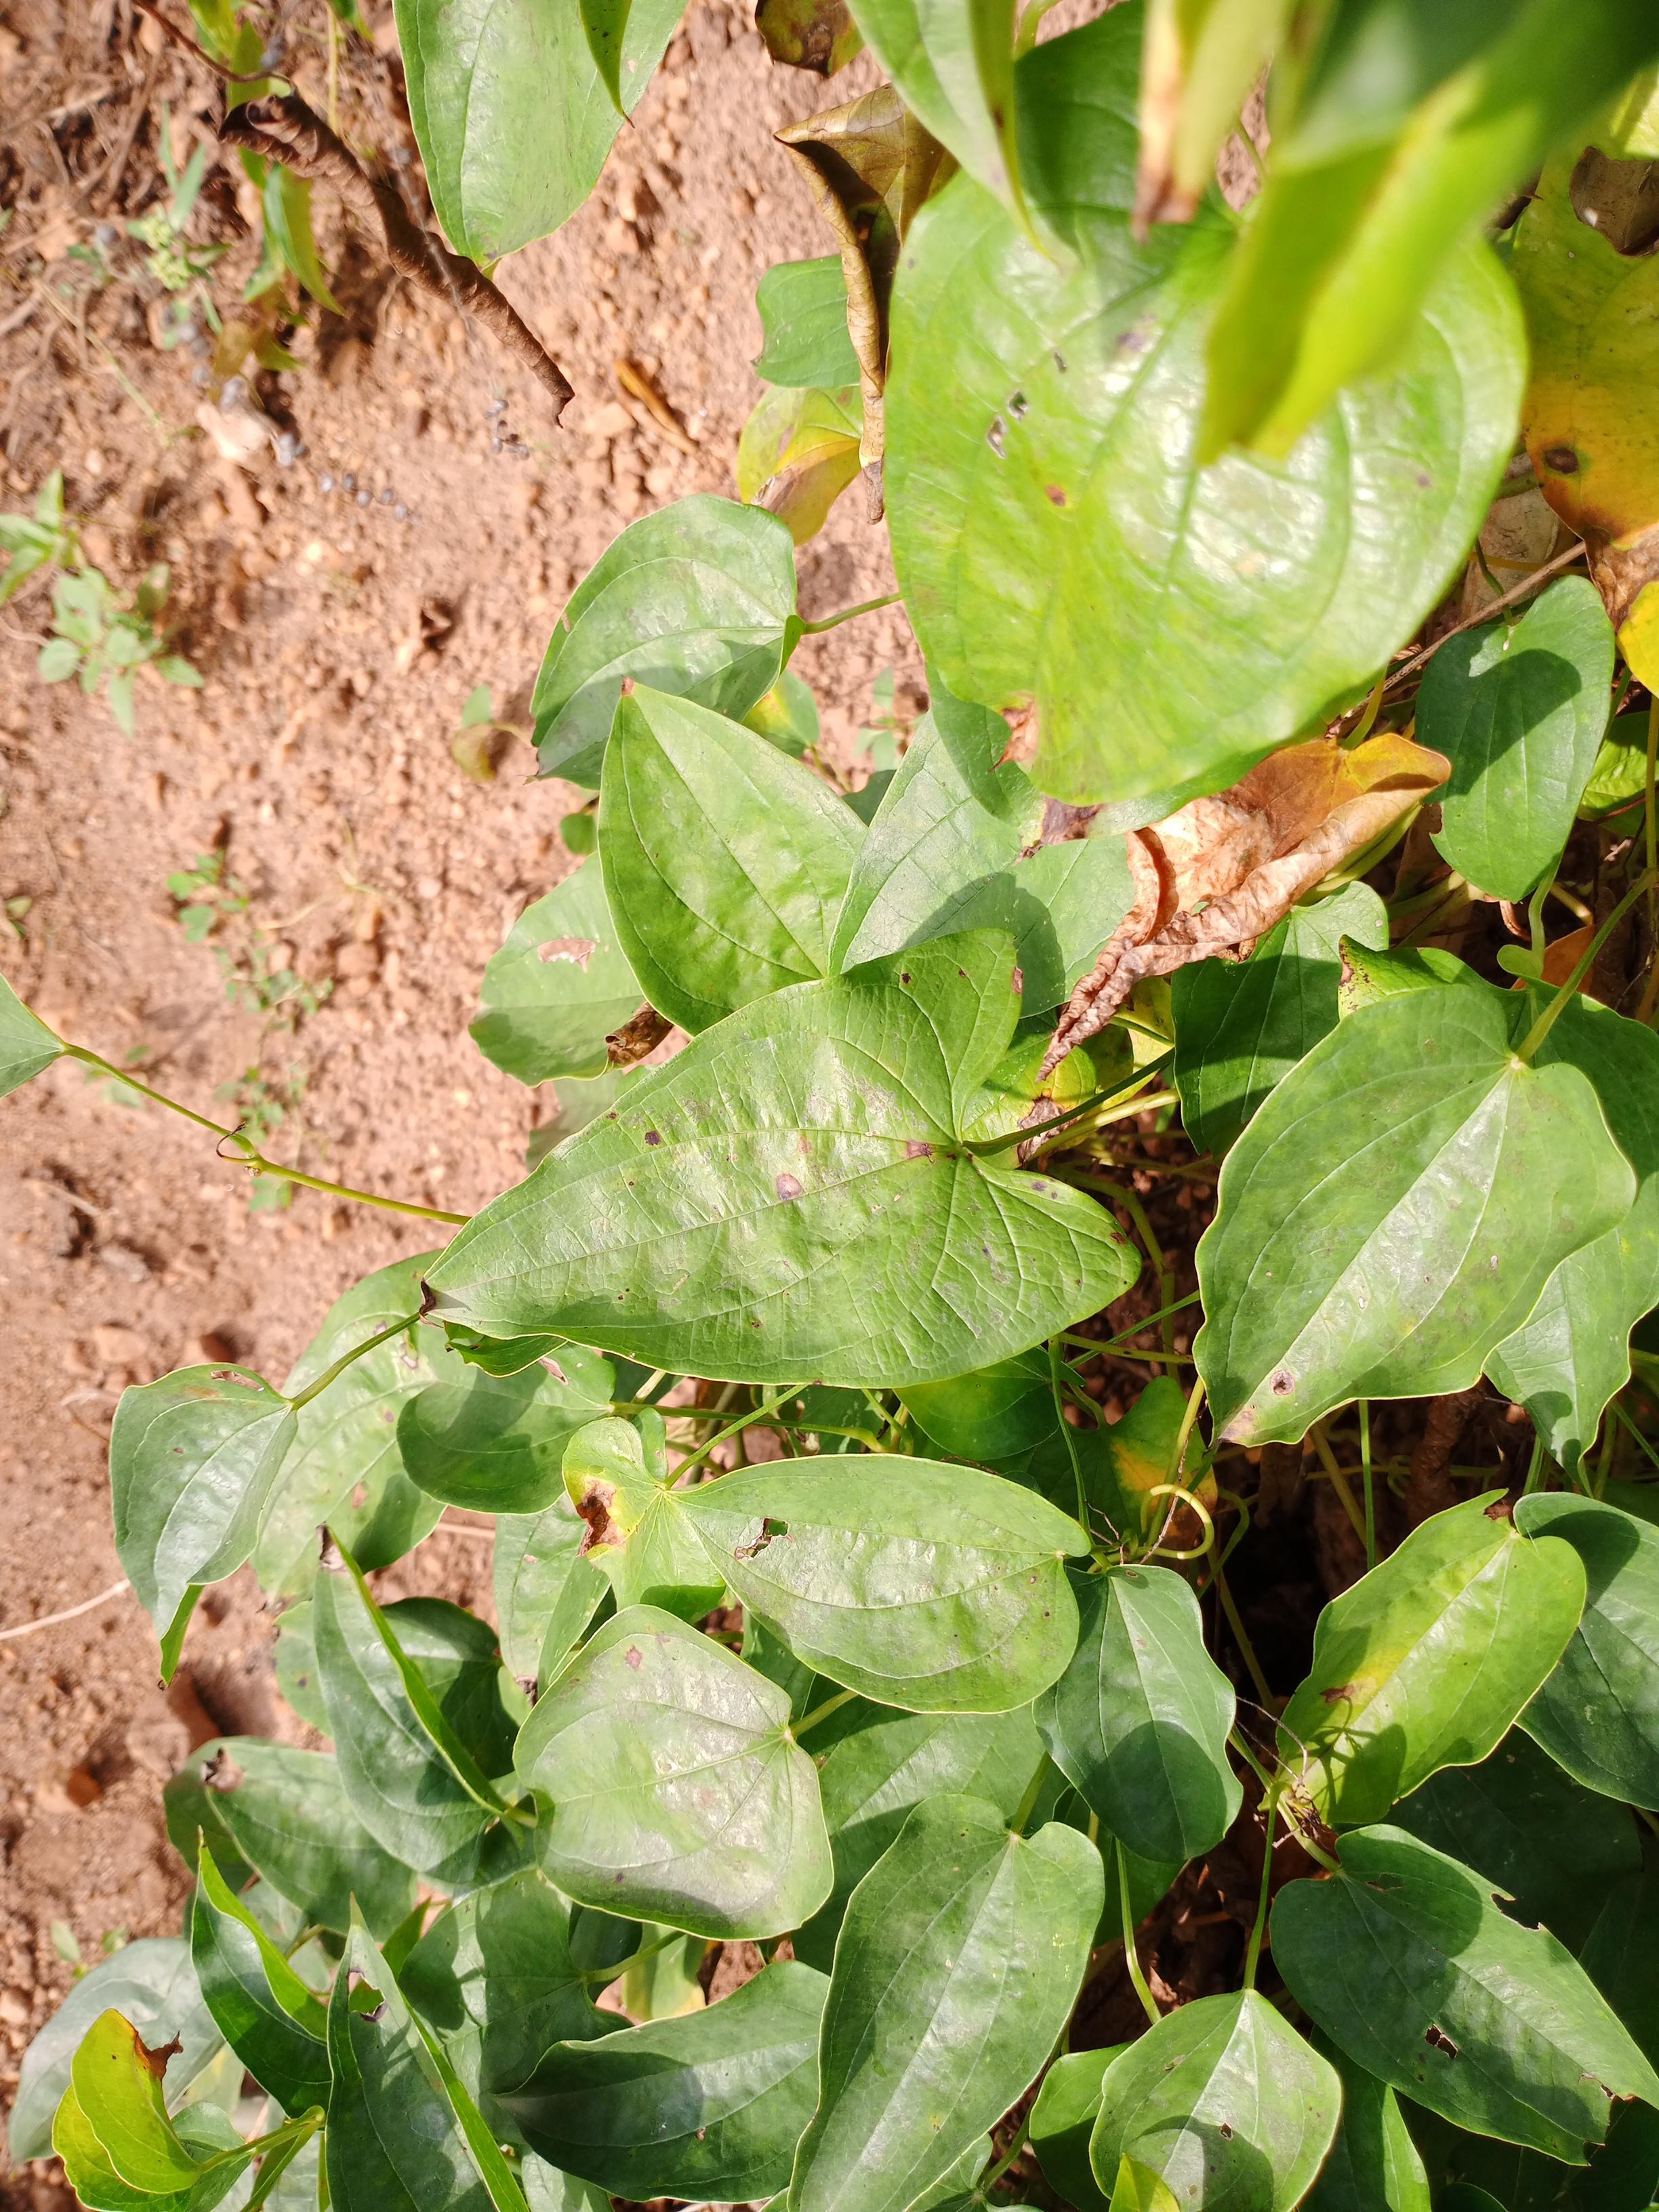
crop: yam
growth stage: vegetative
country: Nigeria
